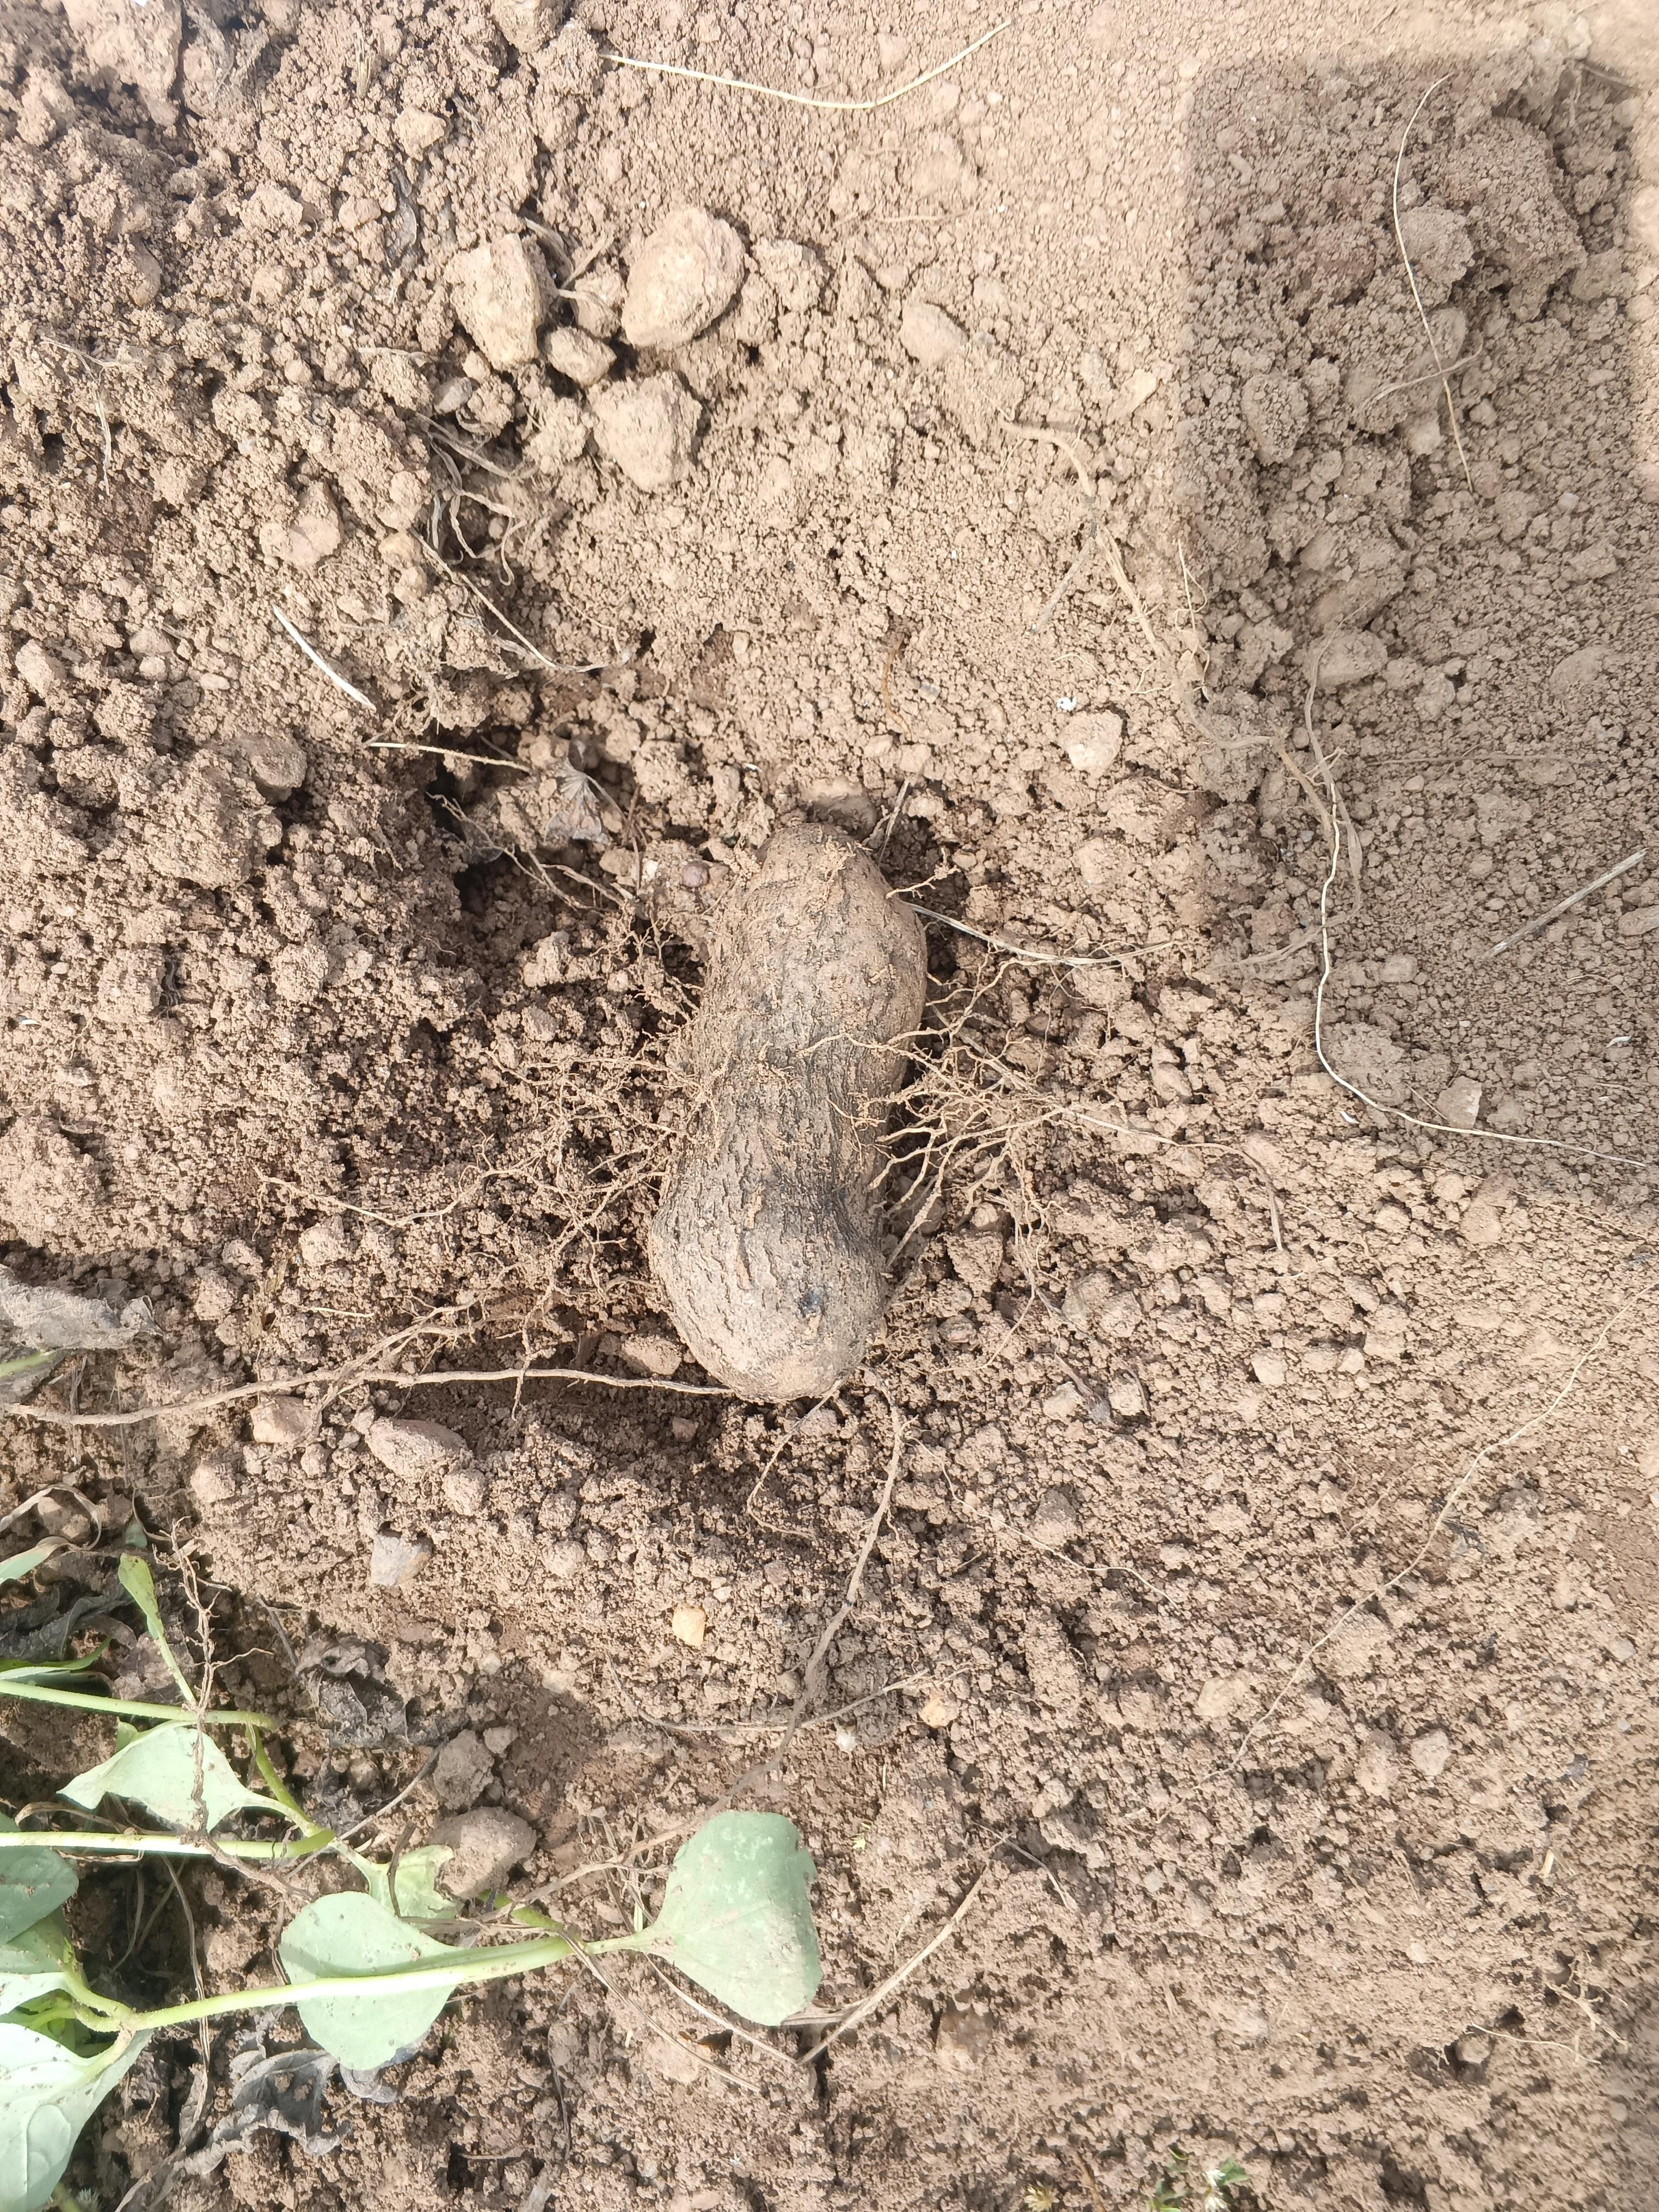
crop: yam
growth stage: harvest
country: Nigeria
